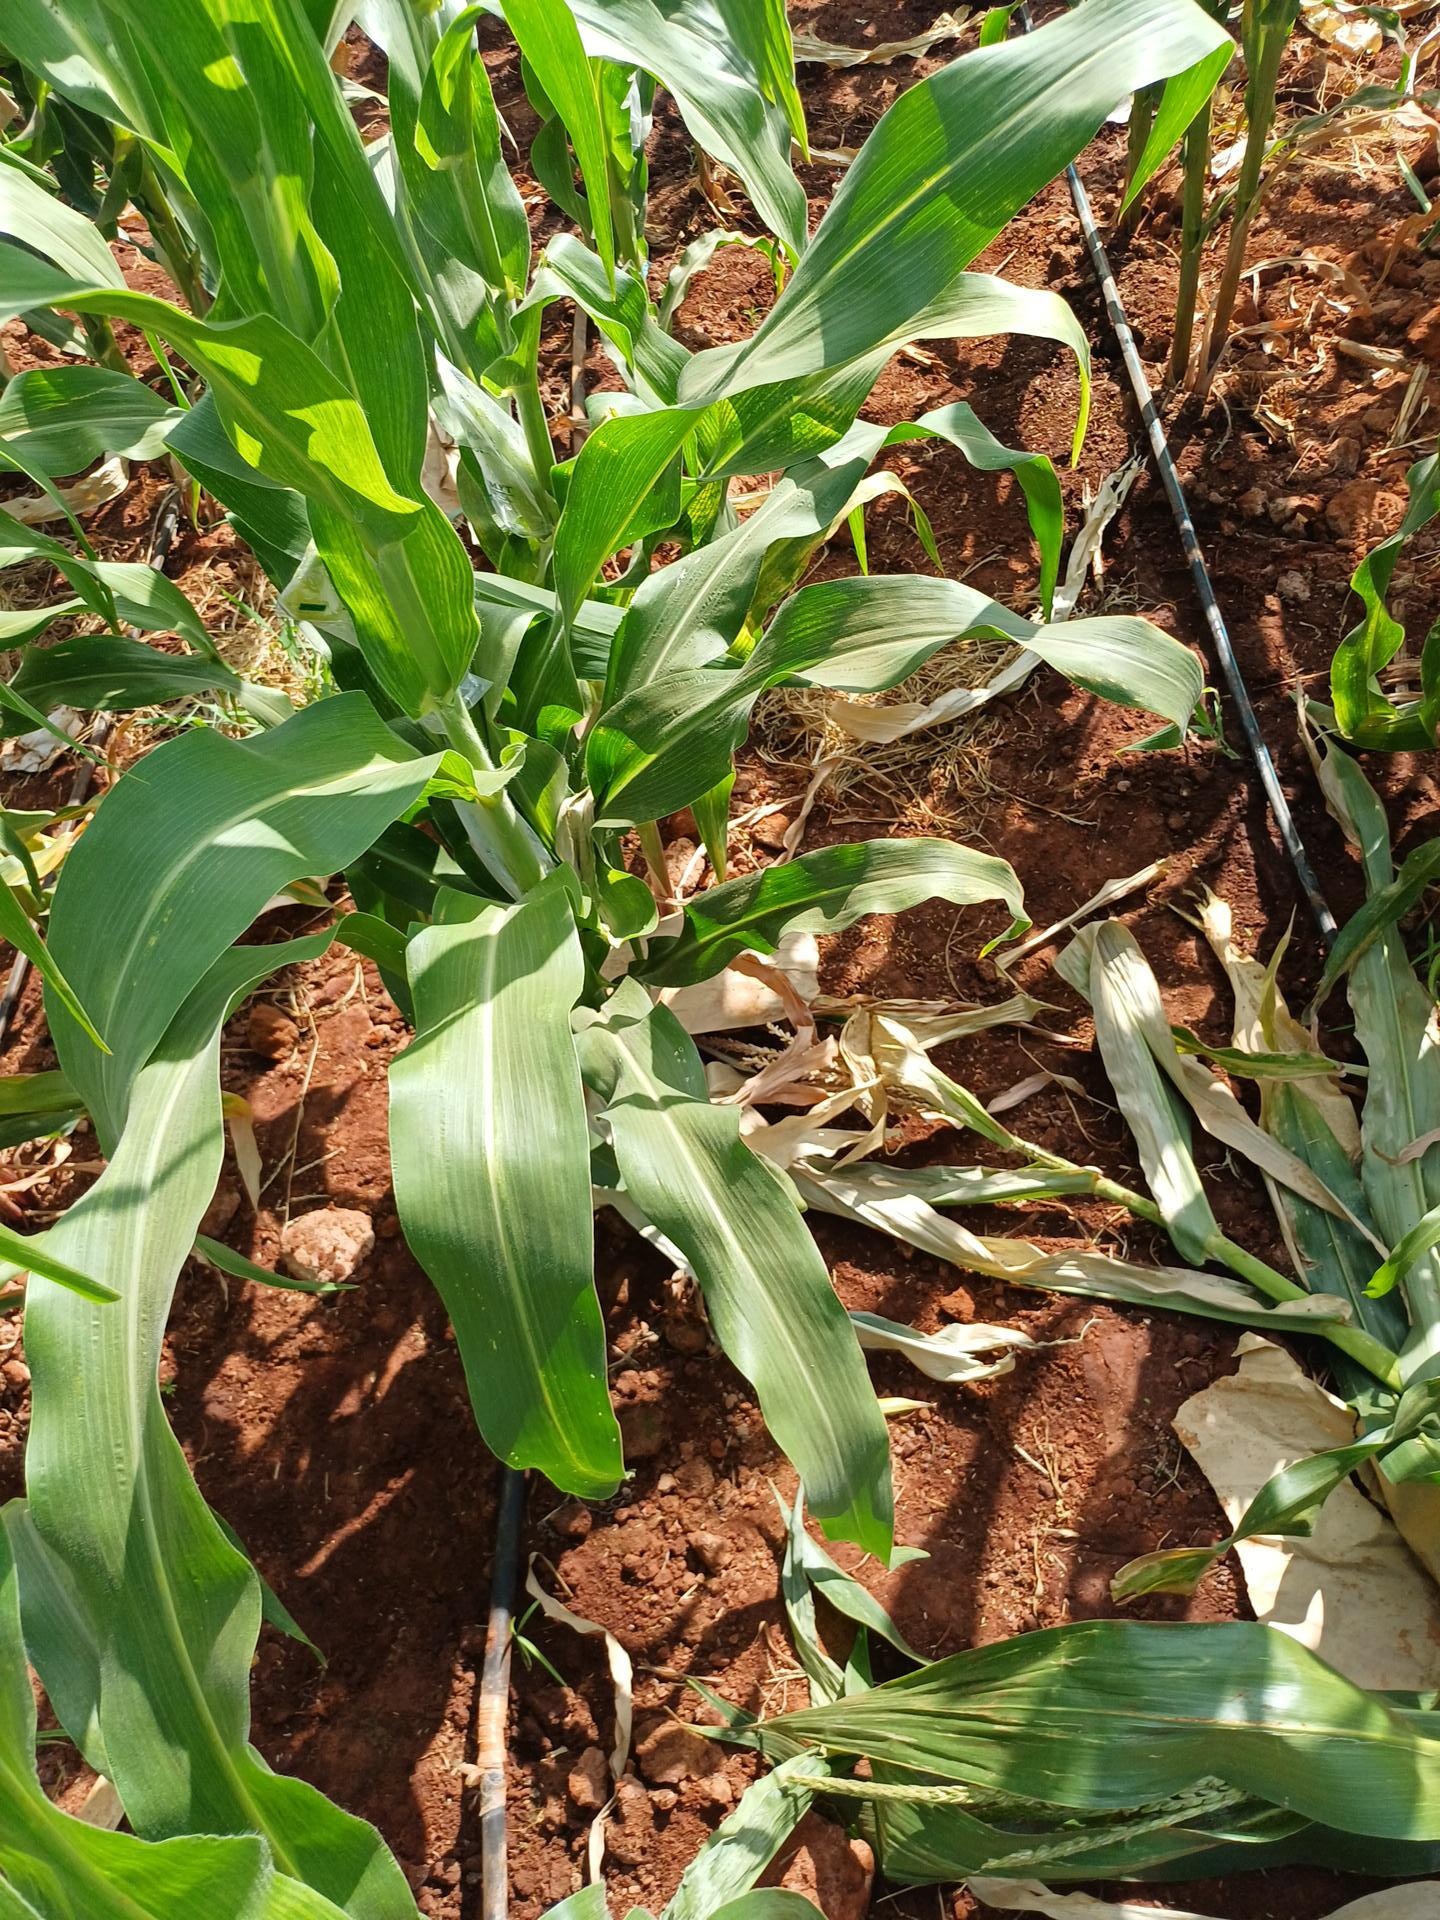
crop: maize
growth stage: flowering
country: Kenya
